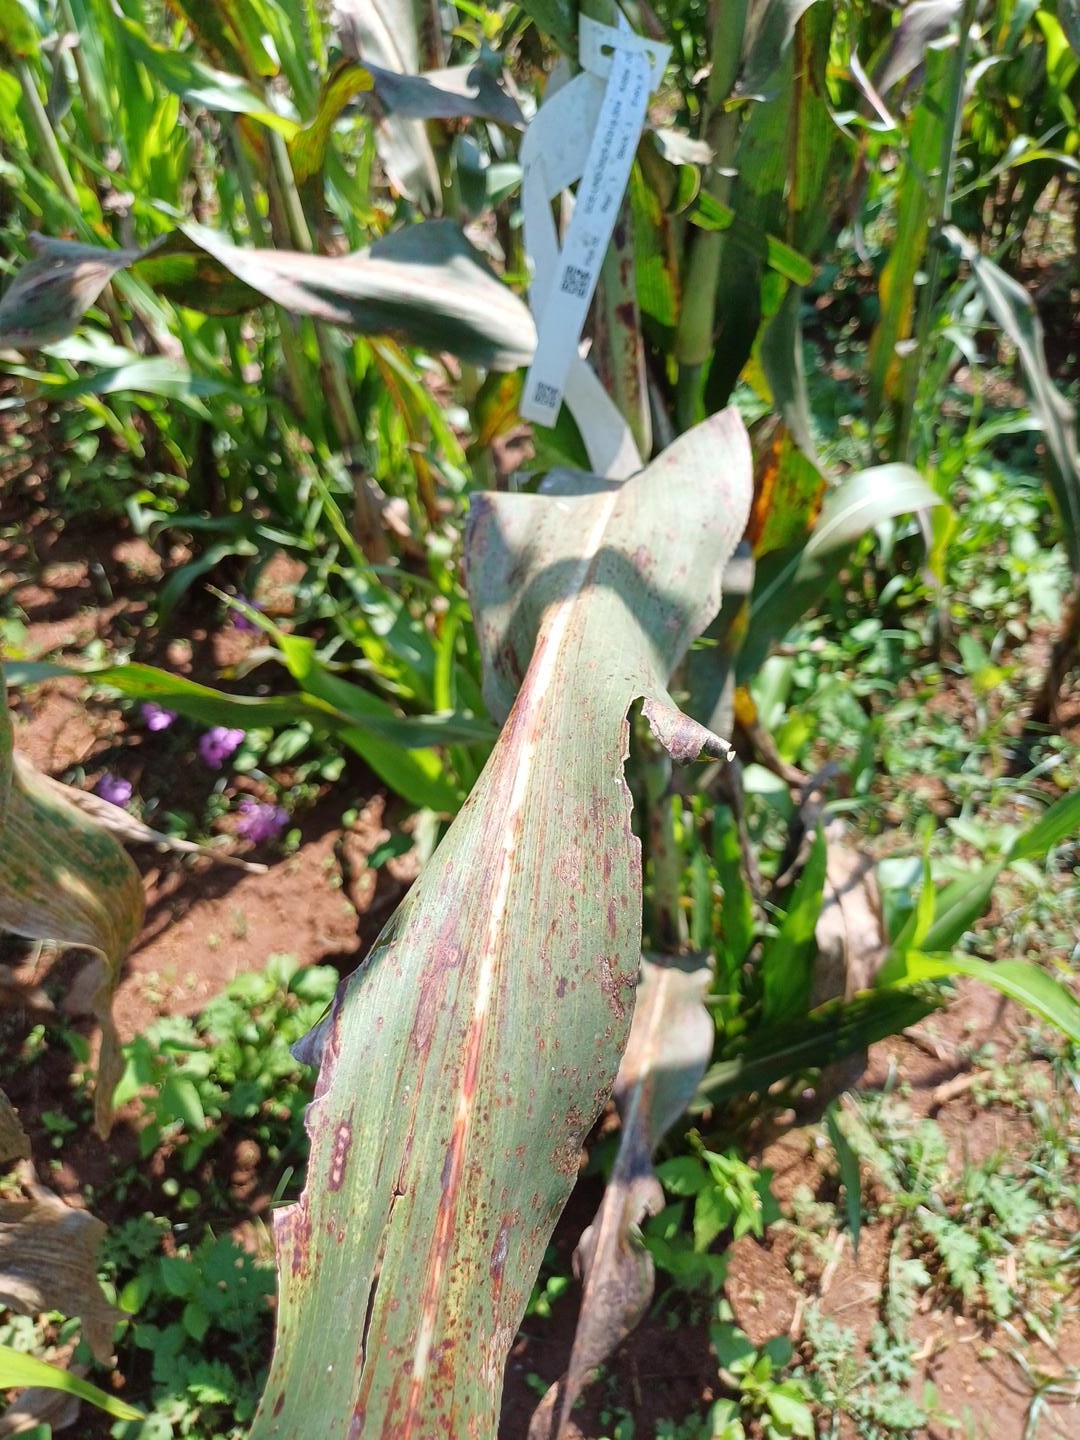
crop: sorghum
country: Kenya
